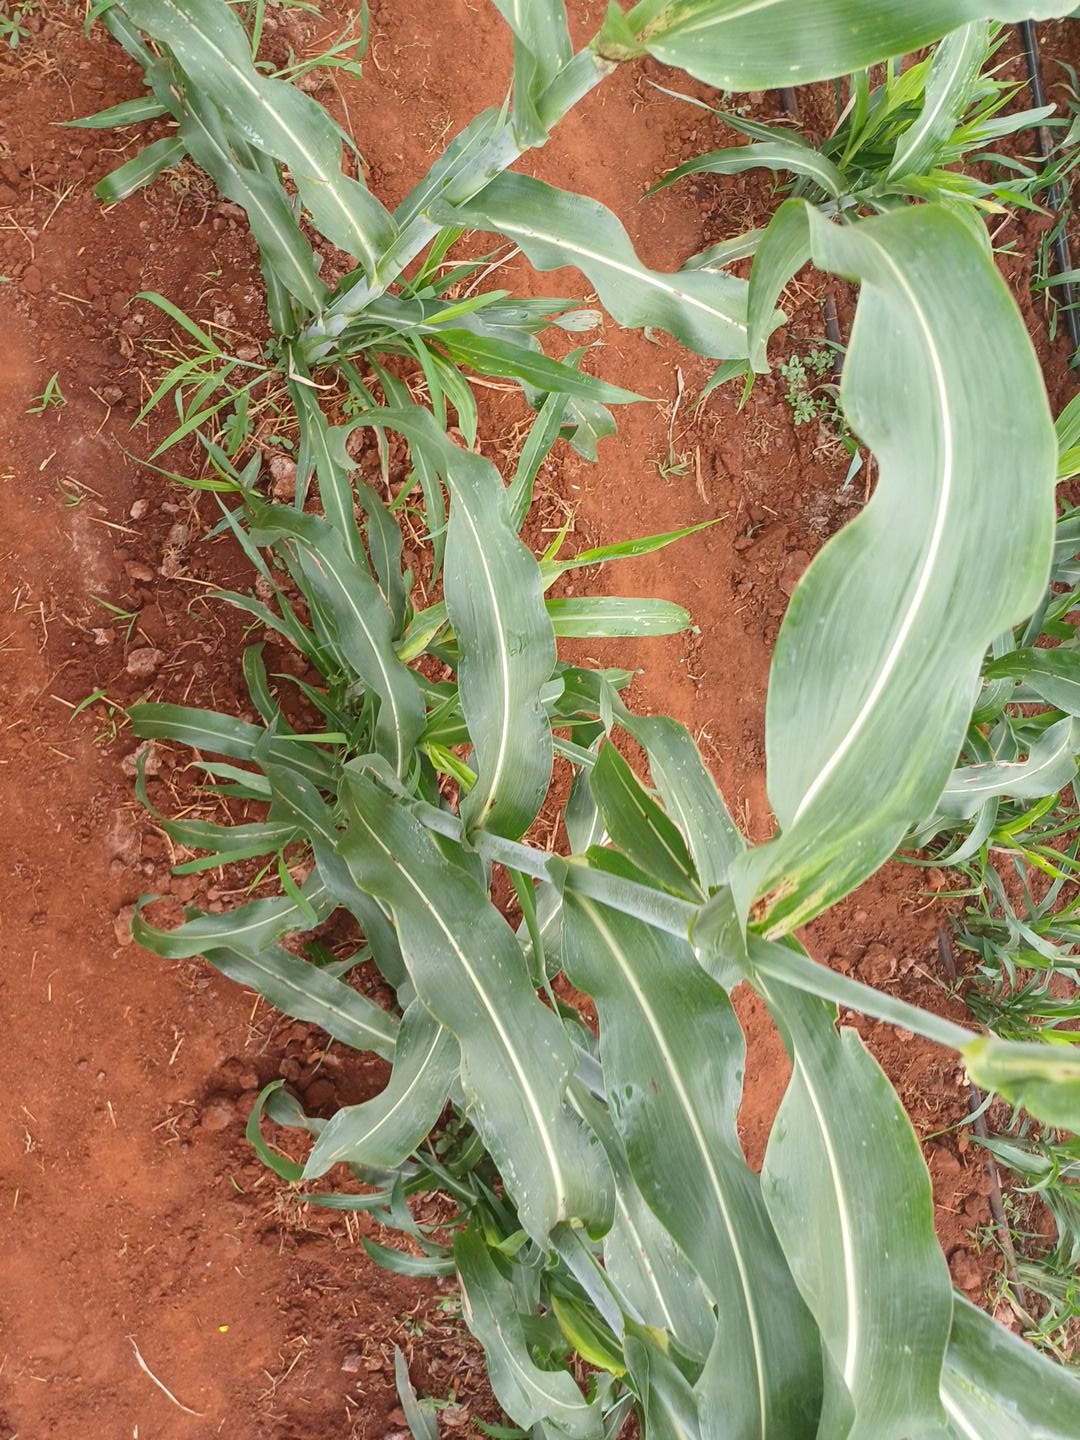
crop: sorghum
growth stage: elongation stem
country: Kenya
